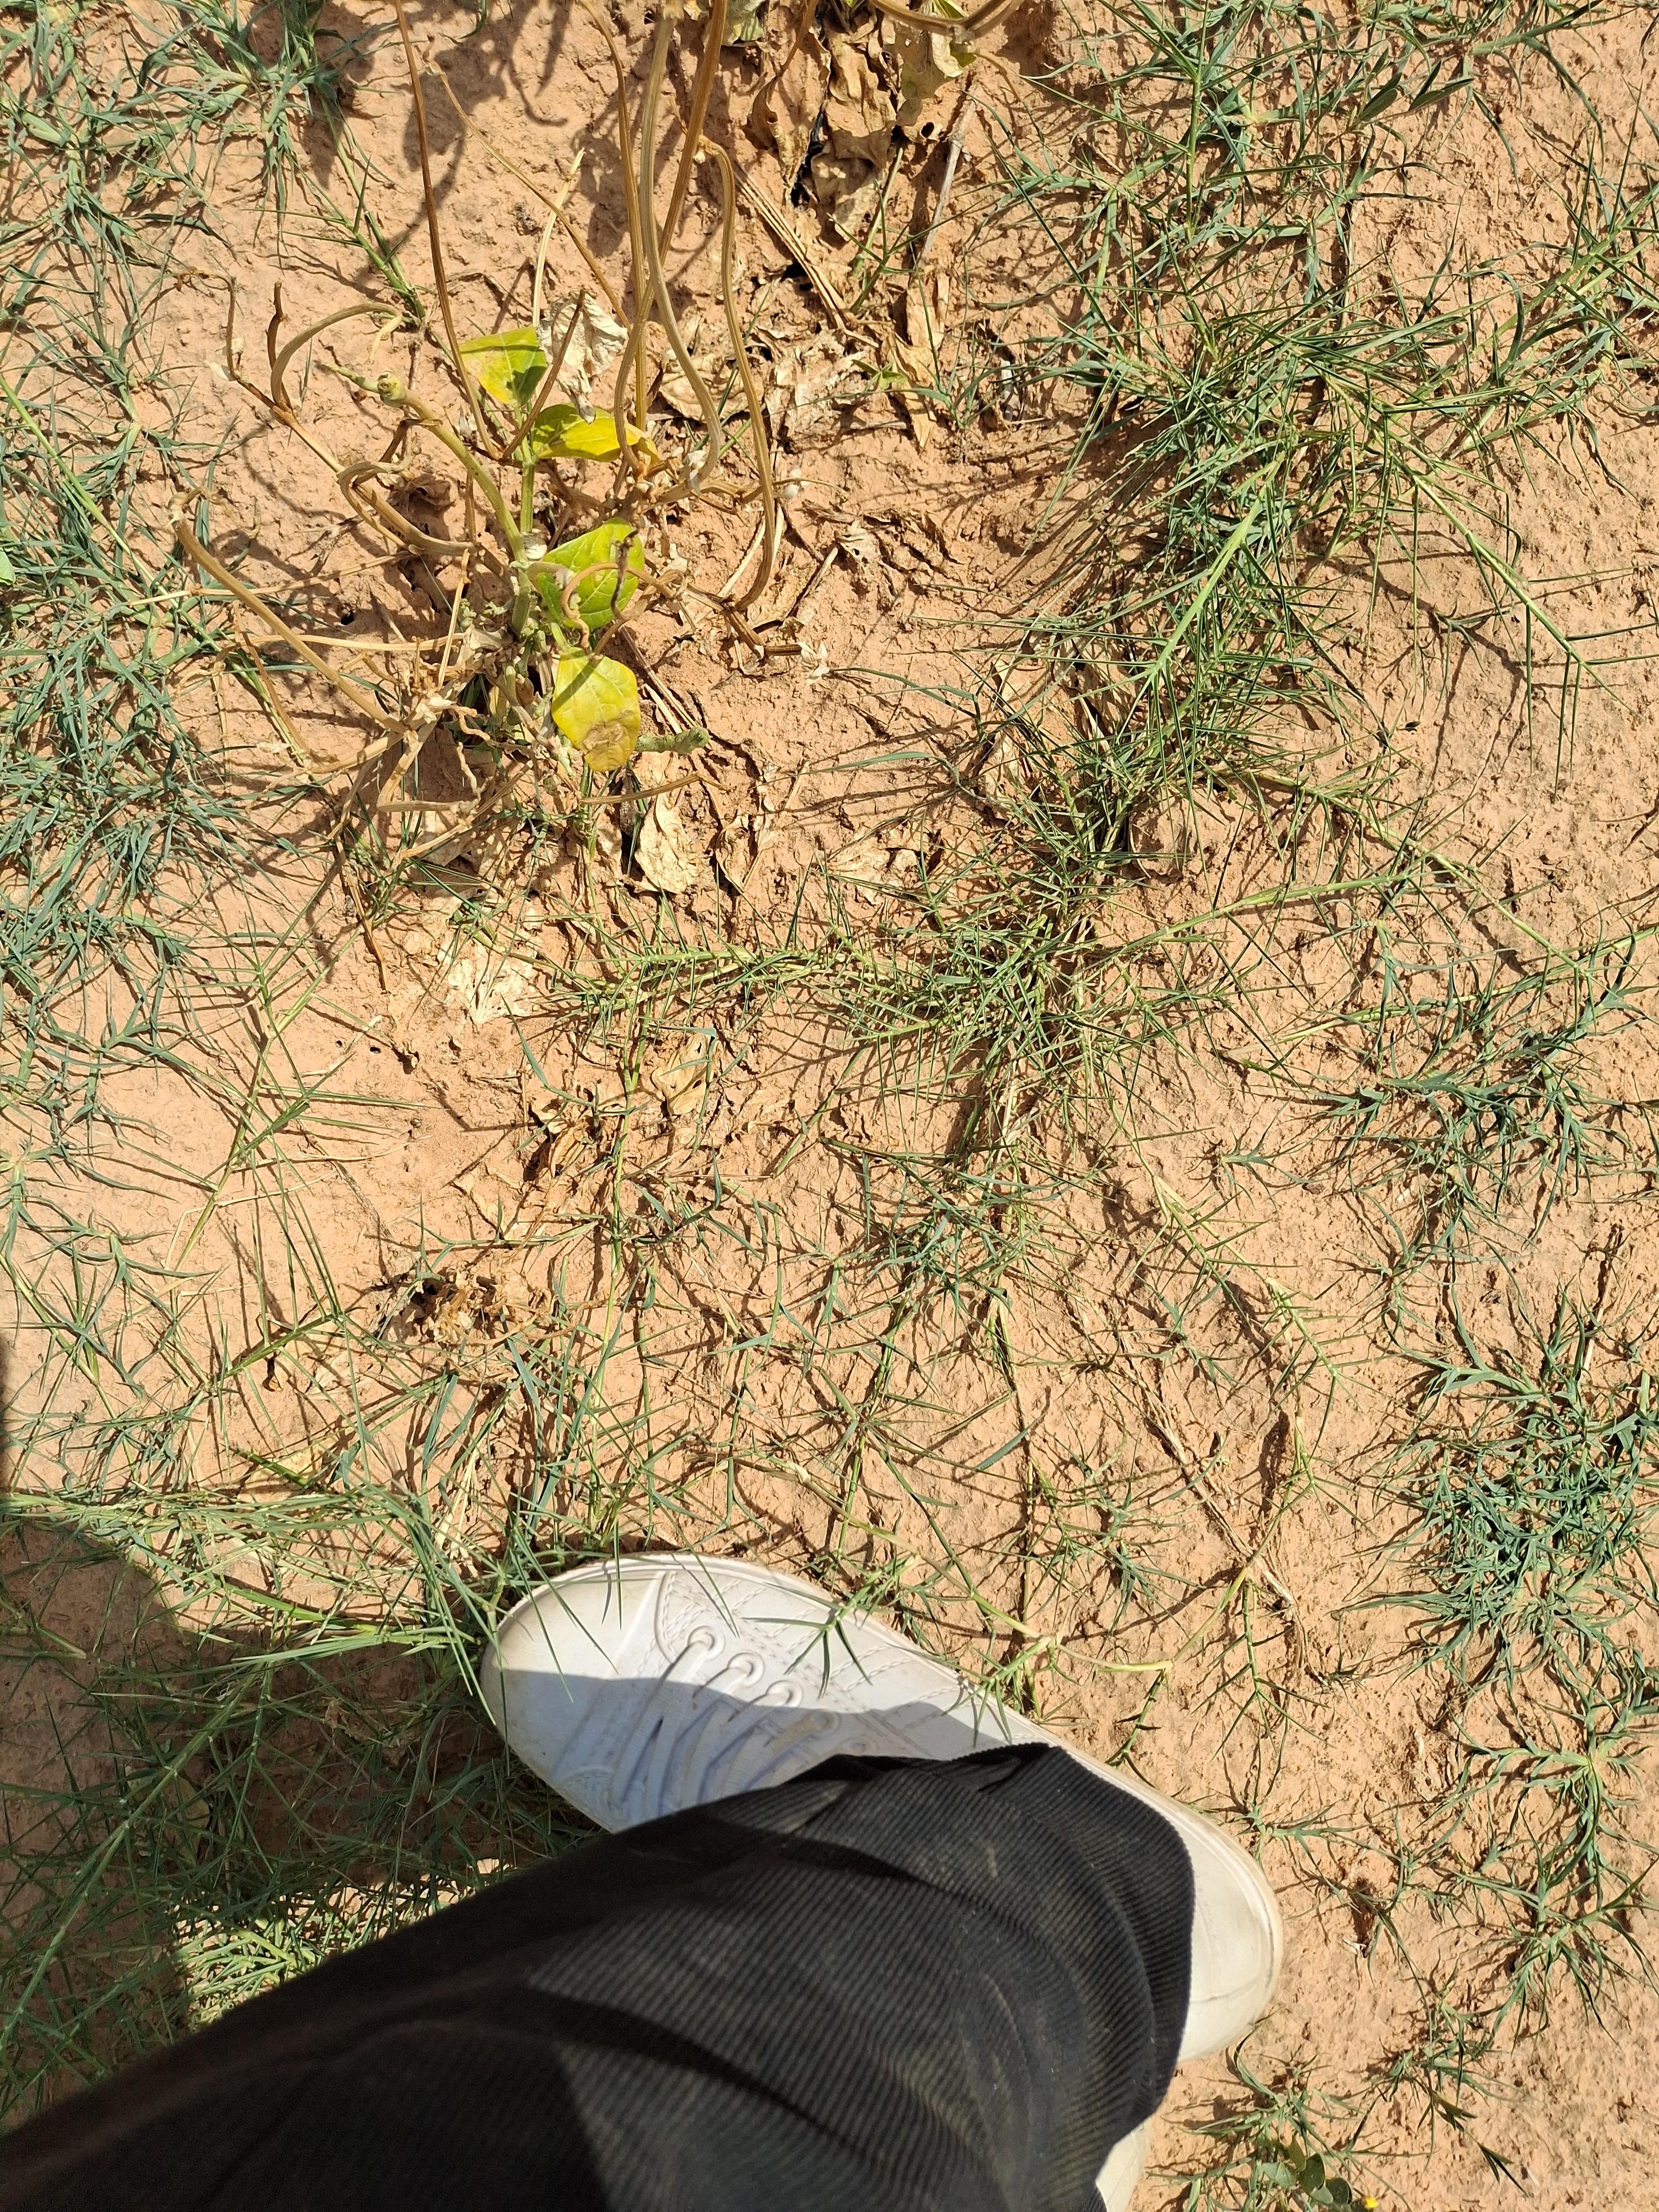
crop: cowpea
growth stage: harvest maturity
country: Nigeria
